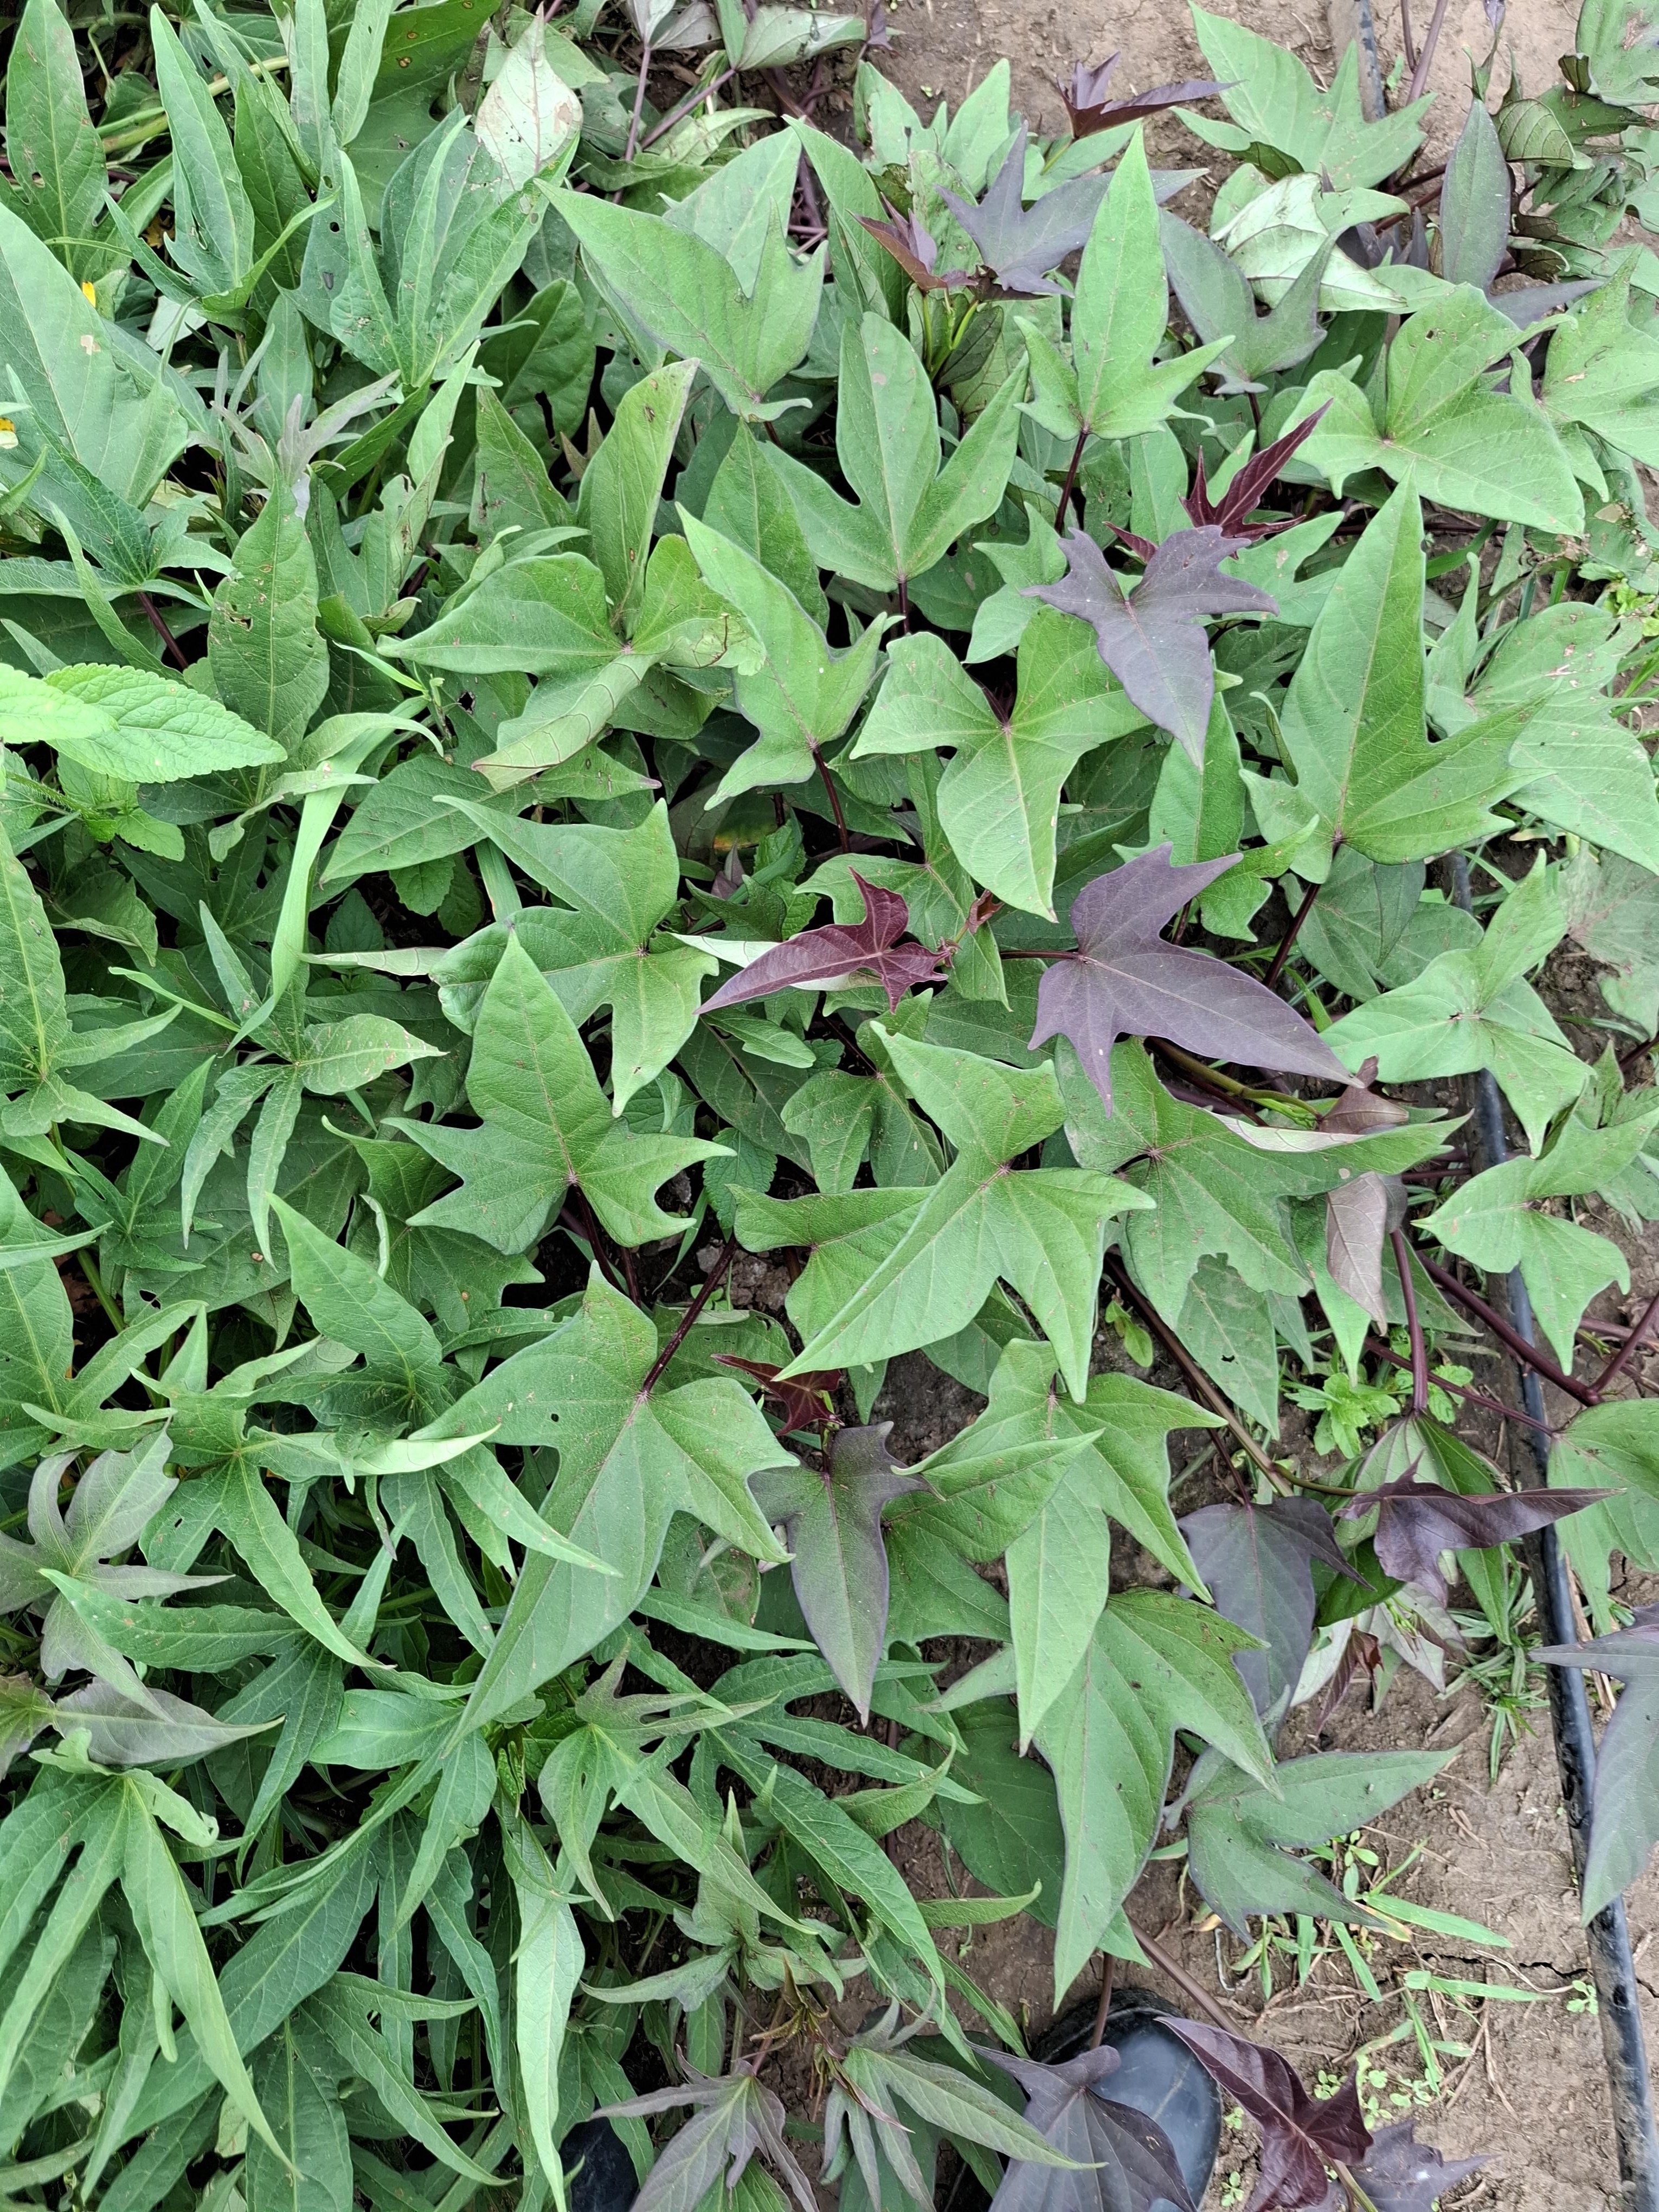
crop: sweet potato
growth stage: vegetative
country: Tanzania
